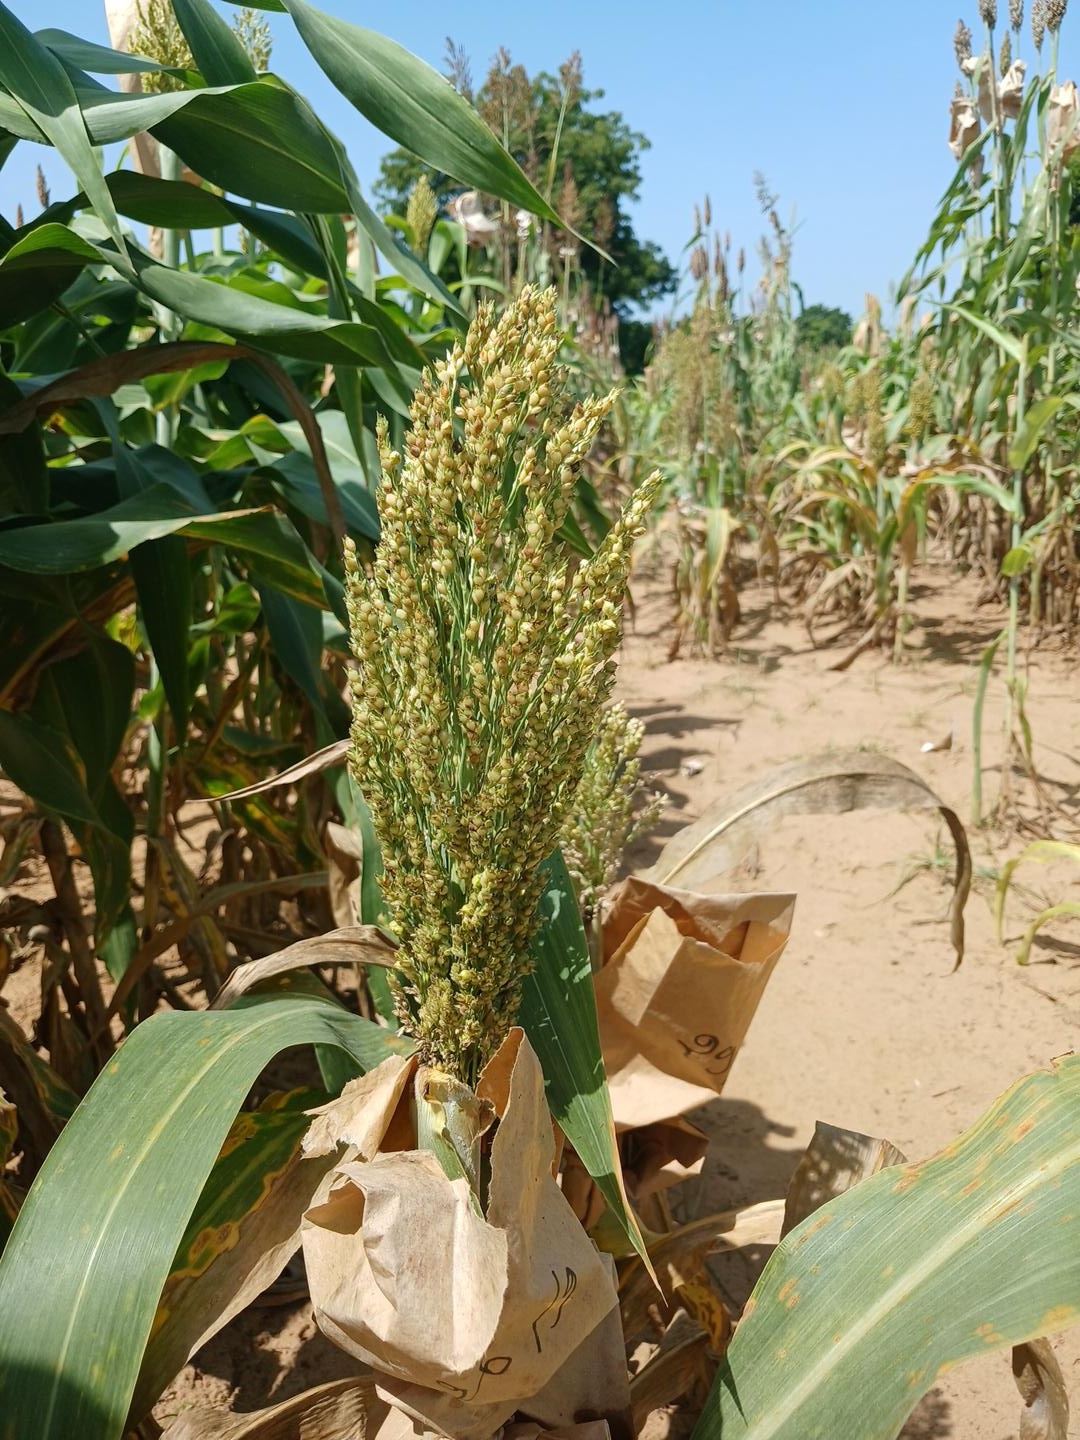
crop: sorghum
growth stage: filling grain
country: Senegal
